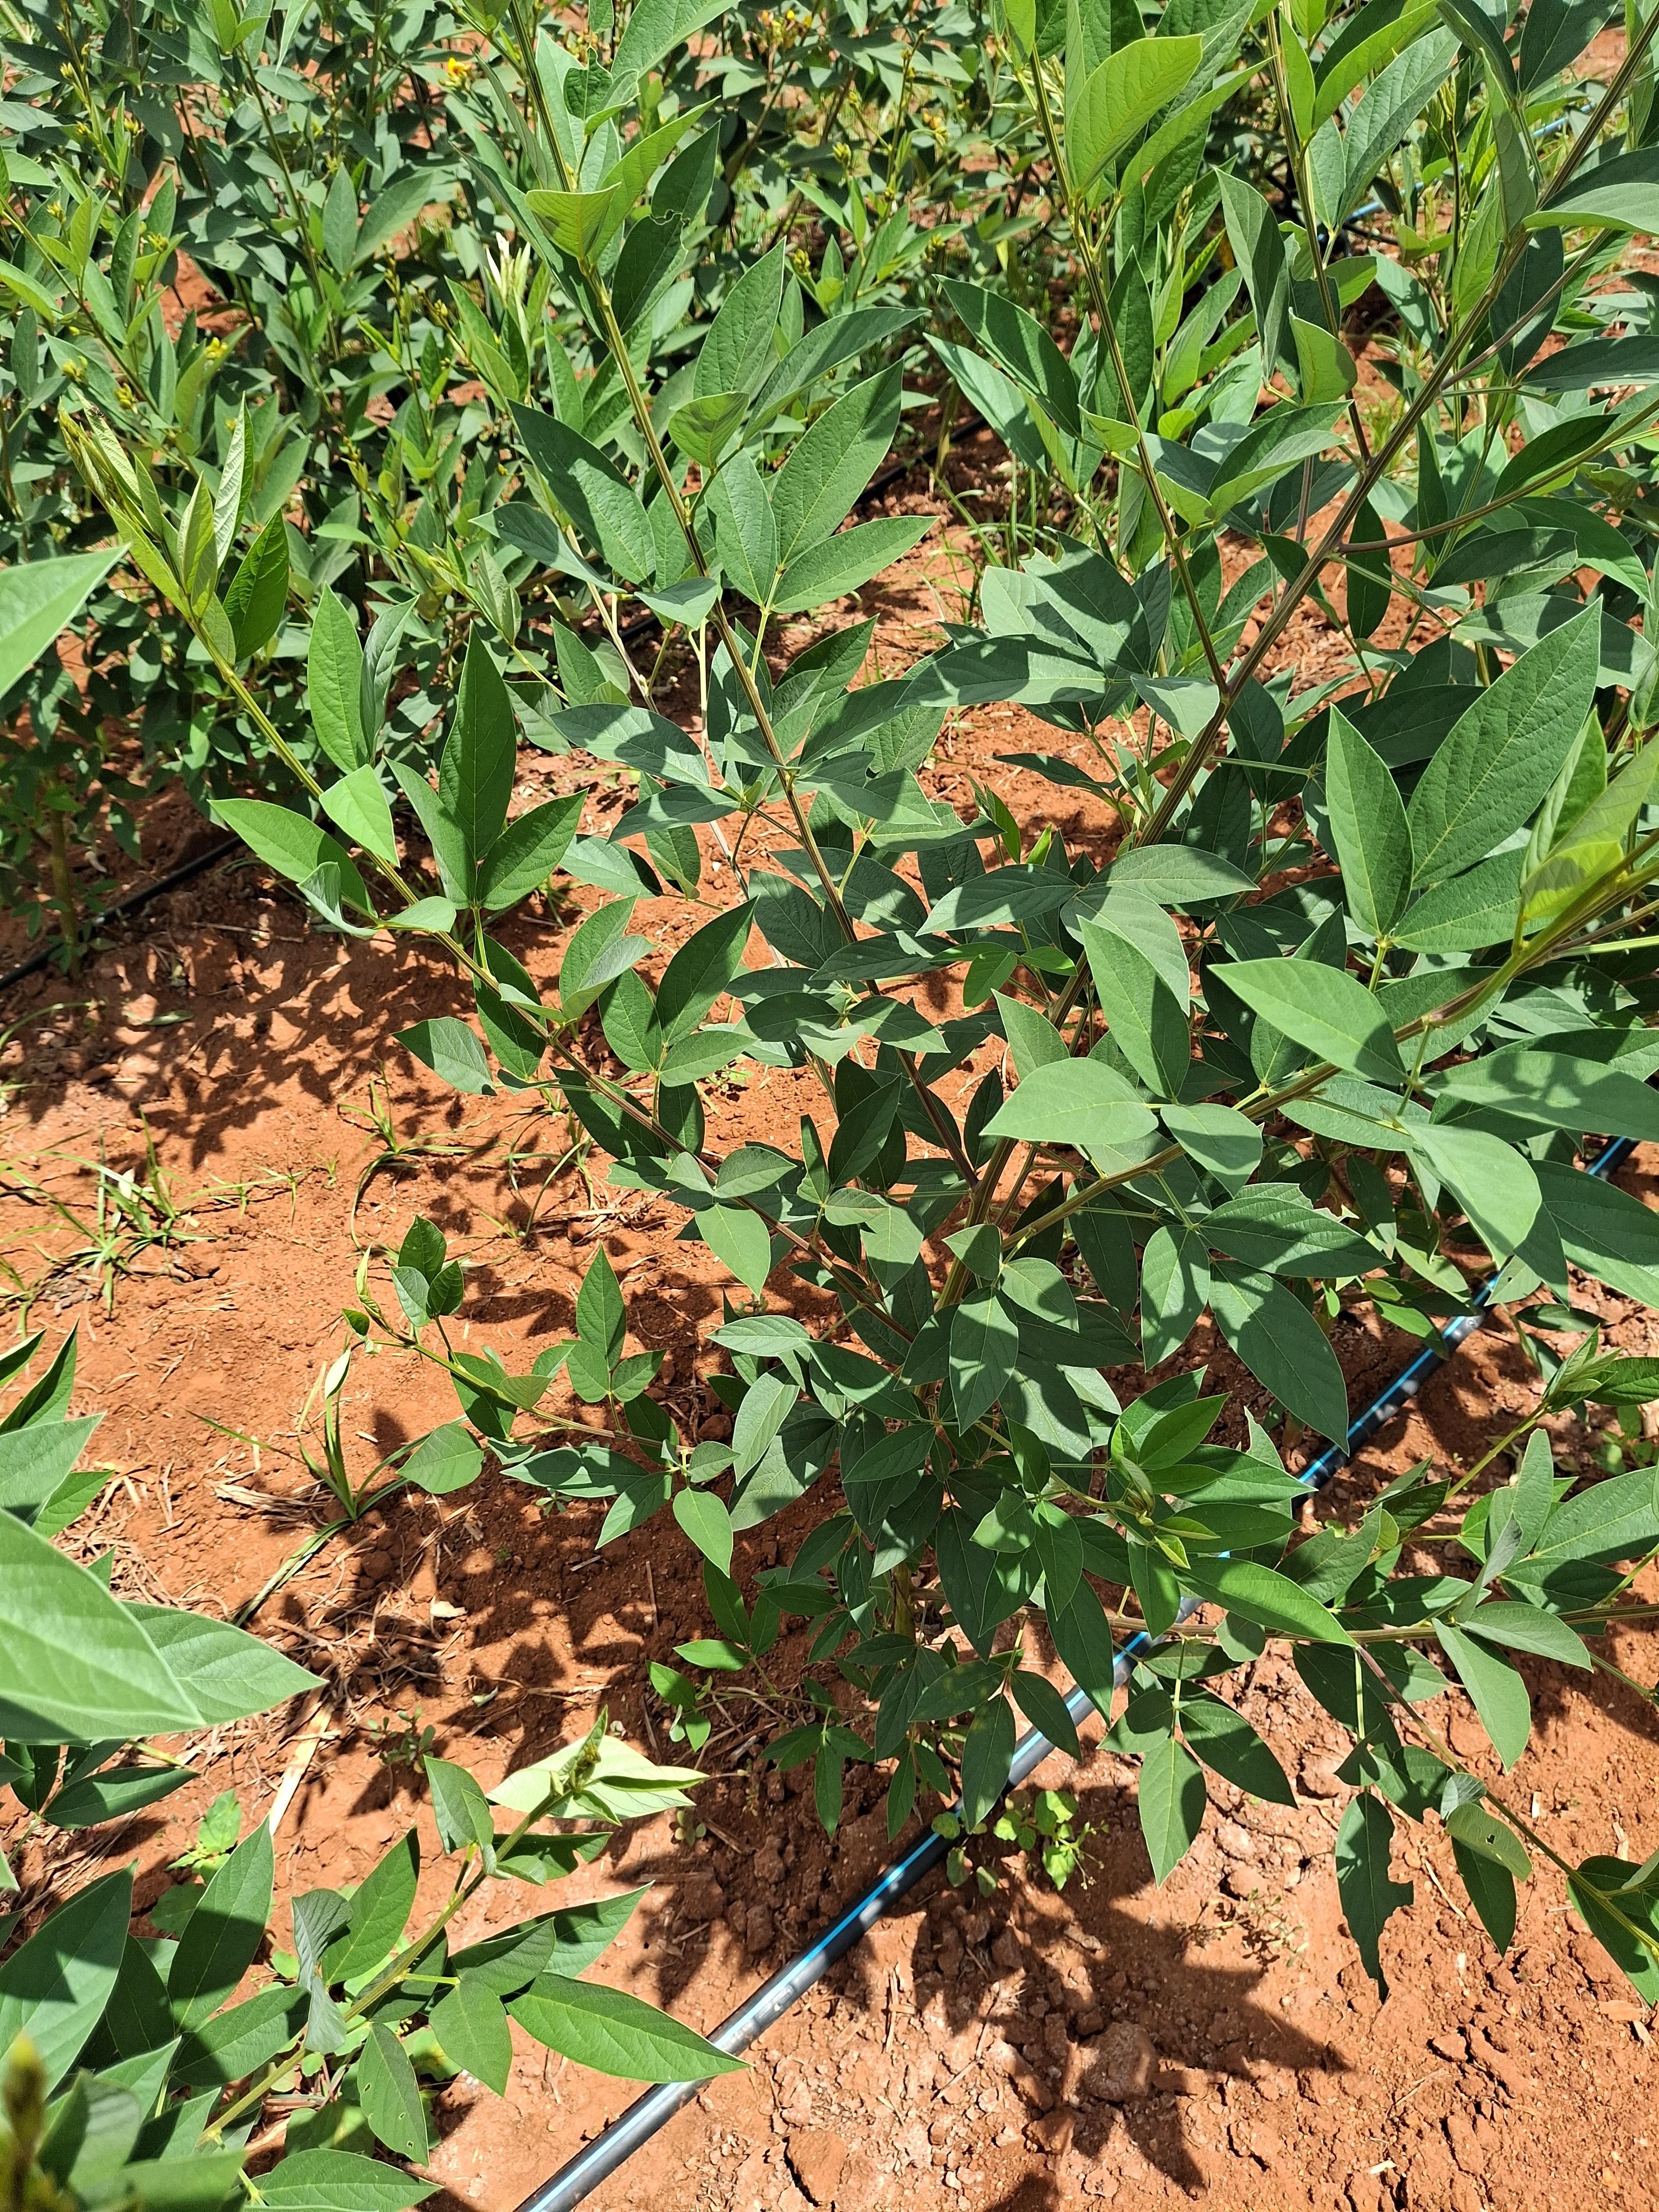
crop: pigeonpea
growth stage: vegetative
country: Kenya
